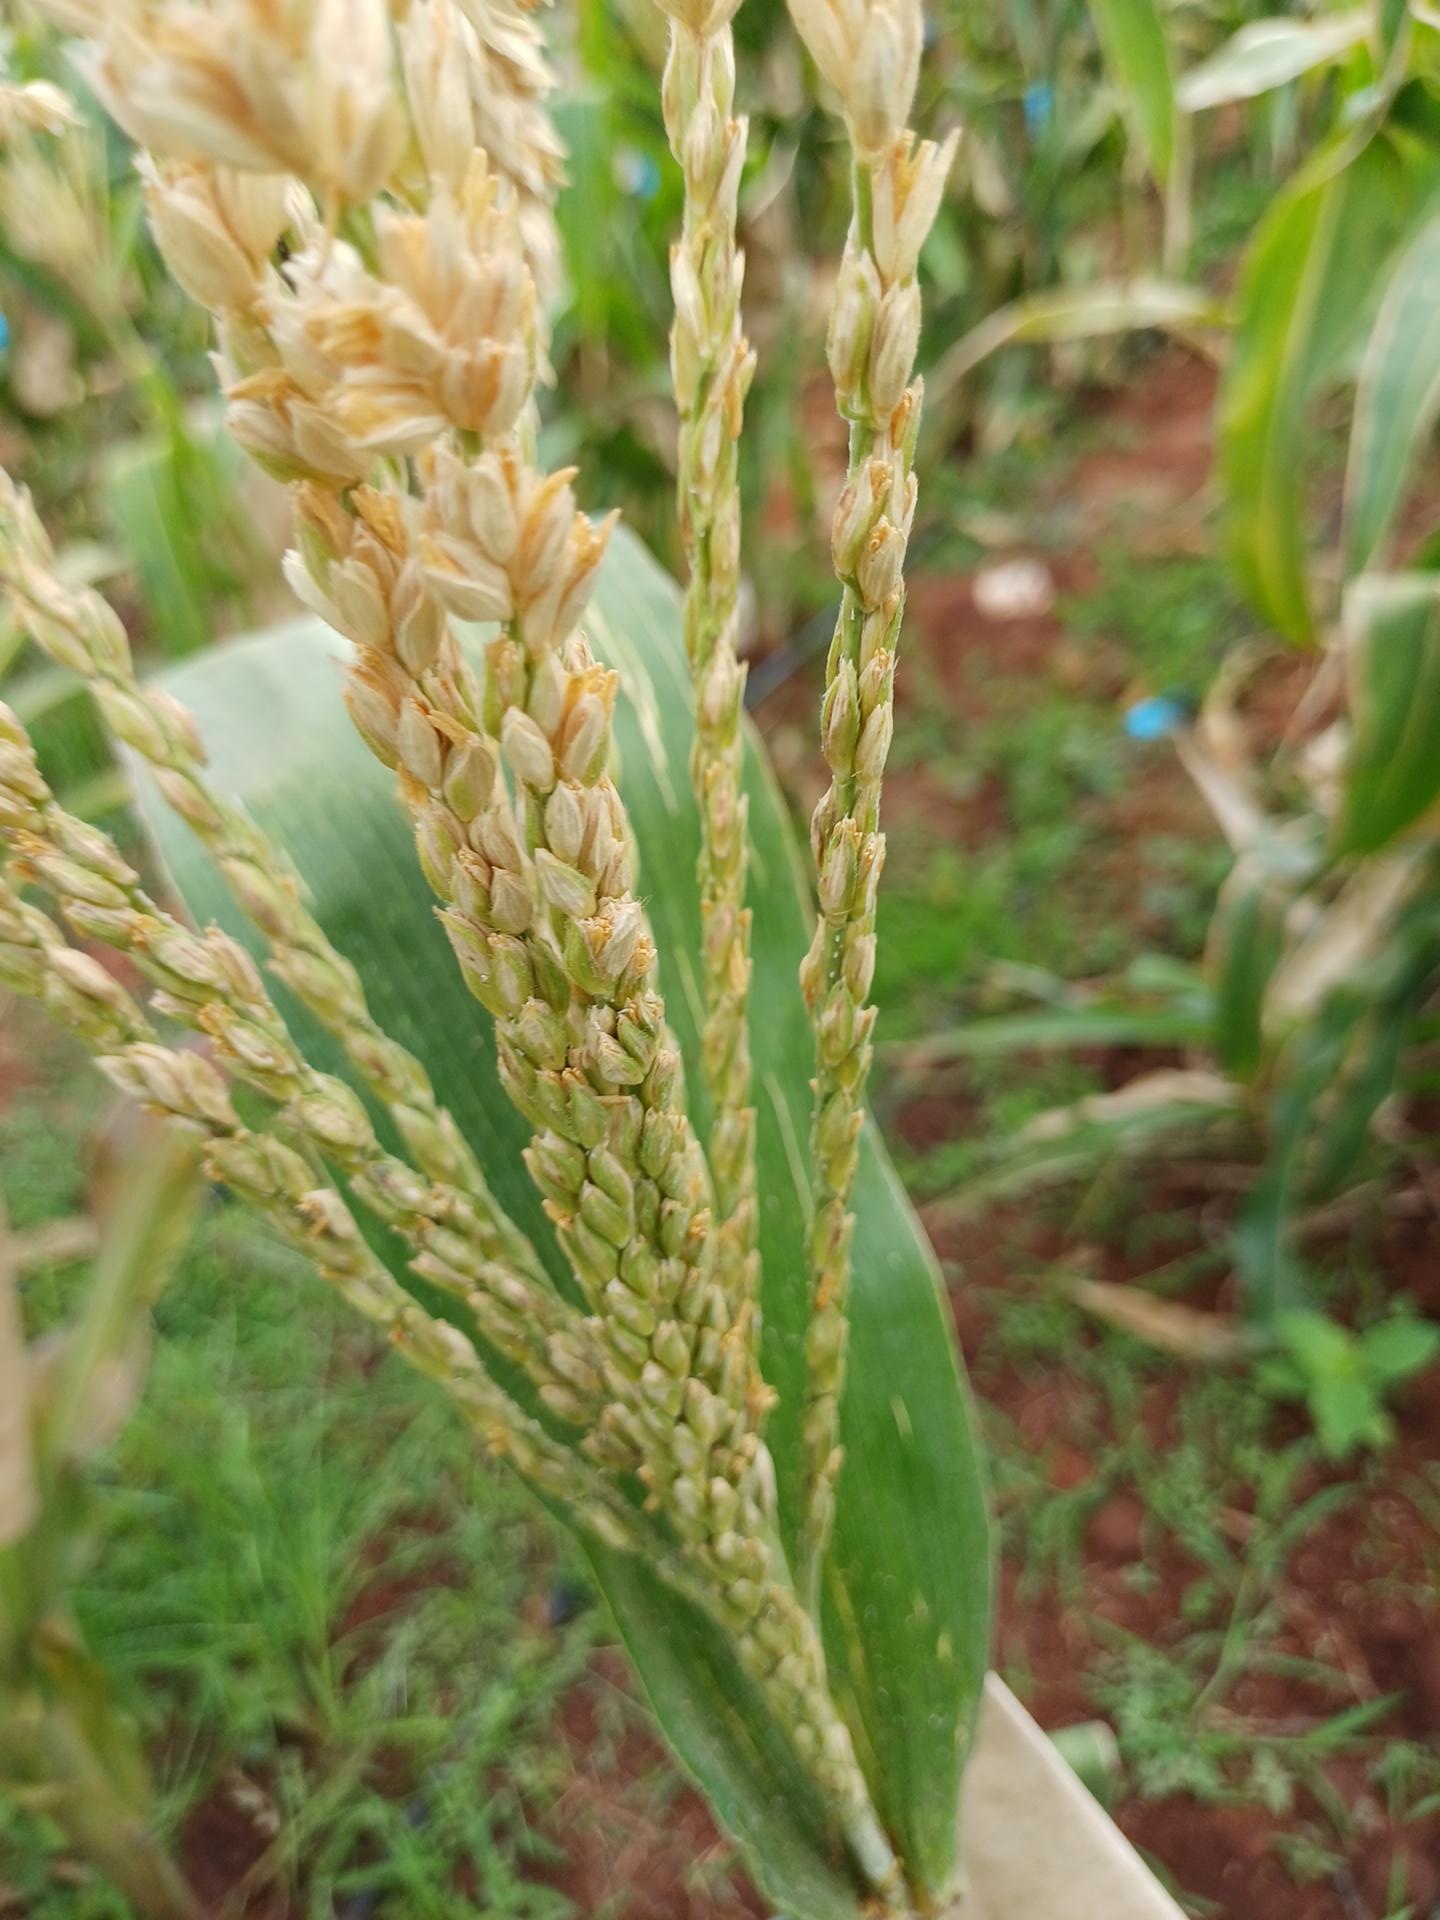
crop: maize
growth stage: flowering
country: Kenya
